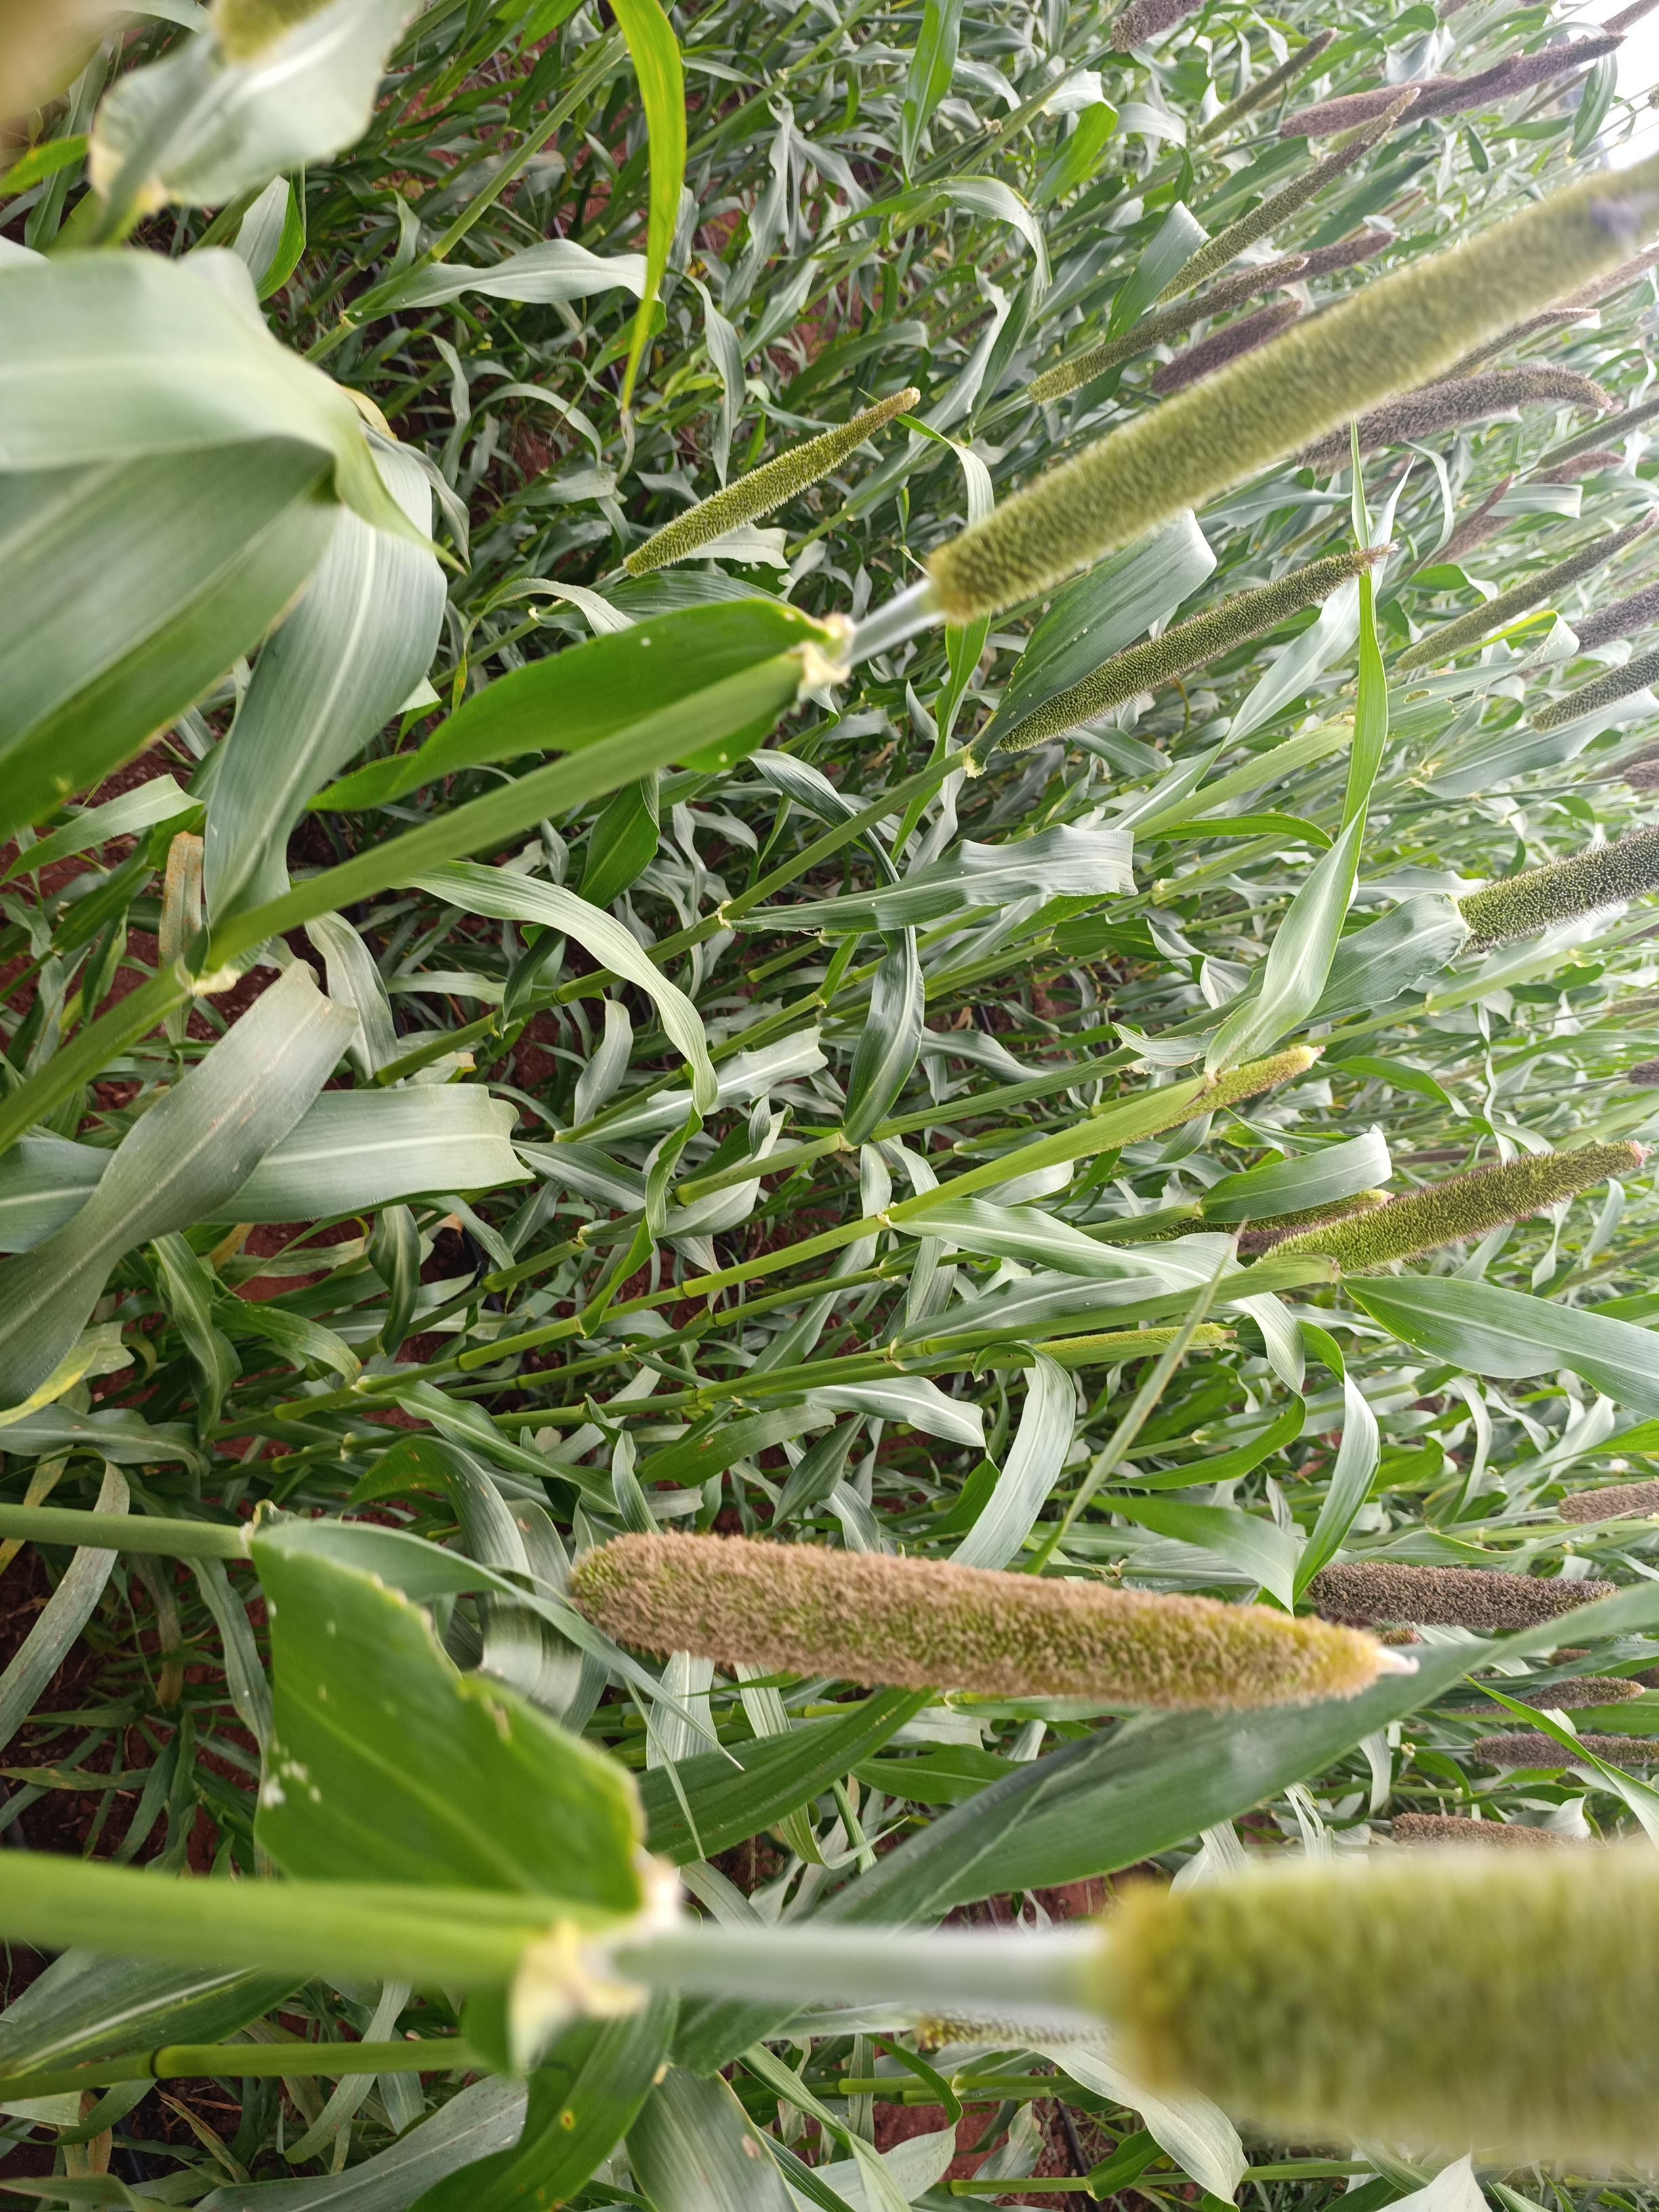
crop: pearl millet
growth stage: flowering
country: Kenya
